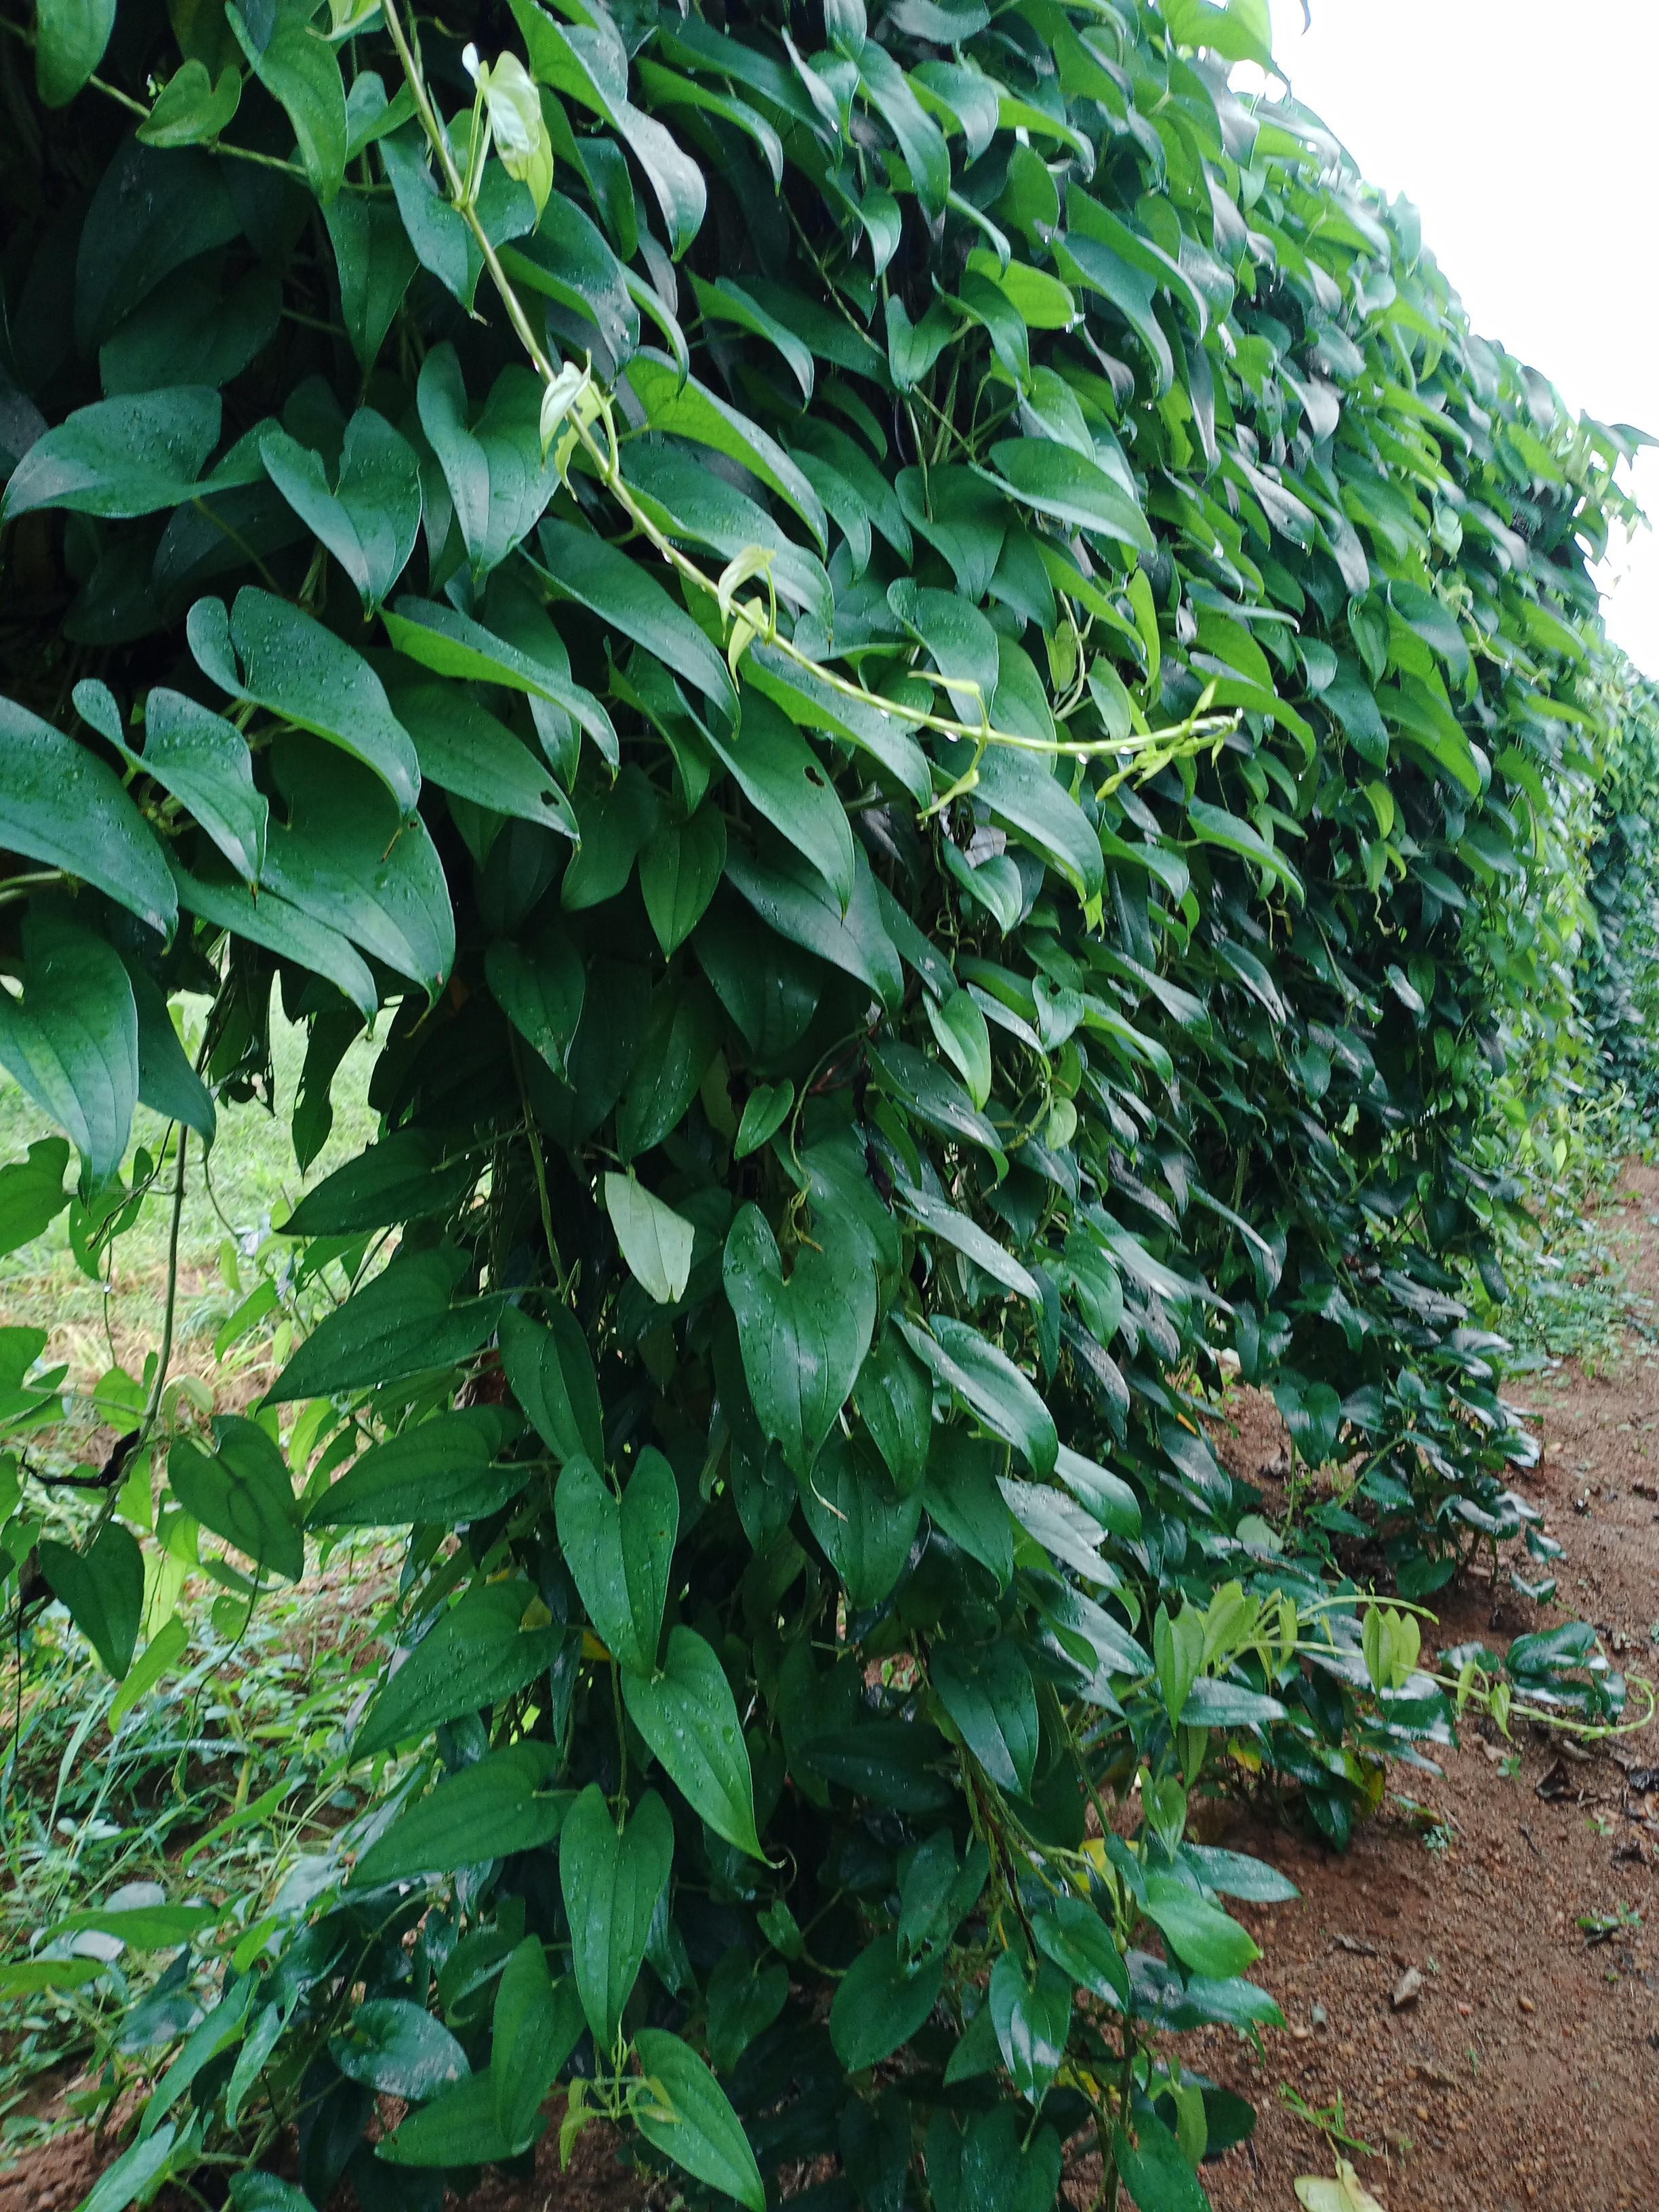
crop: yam
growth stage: vegetative
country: Nigeria
